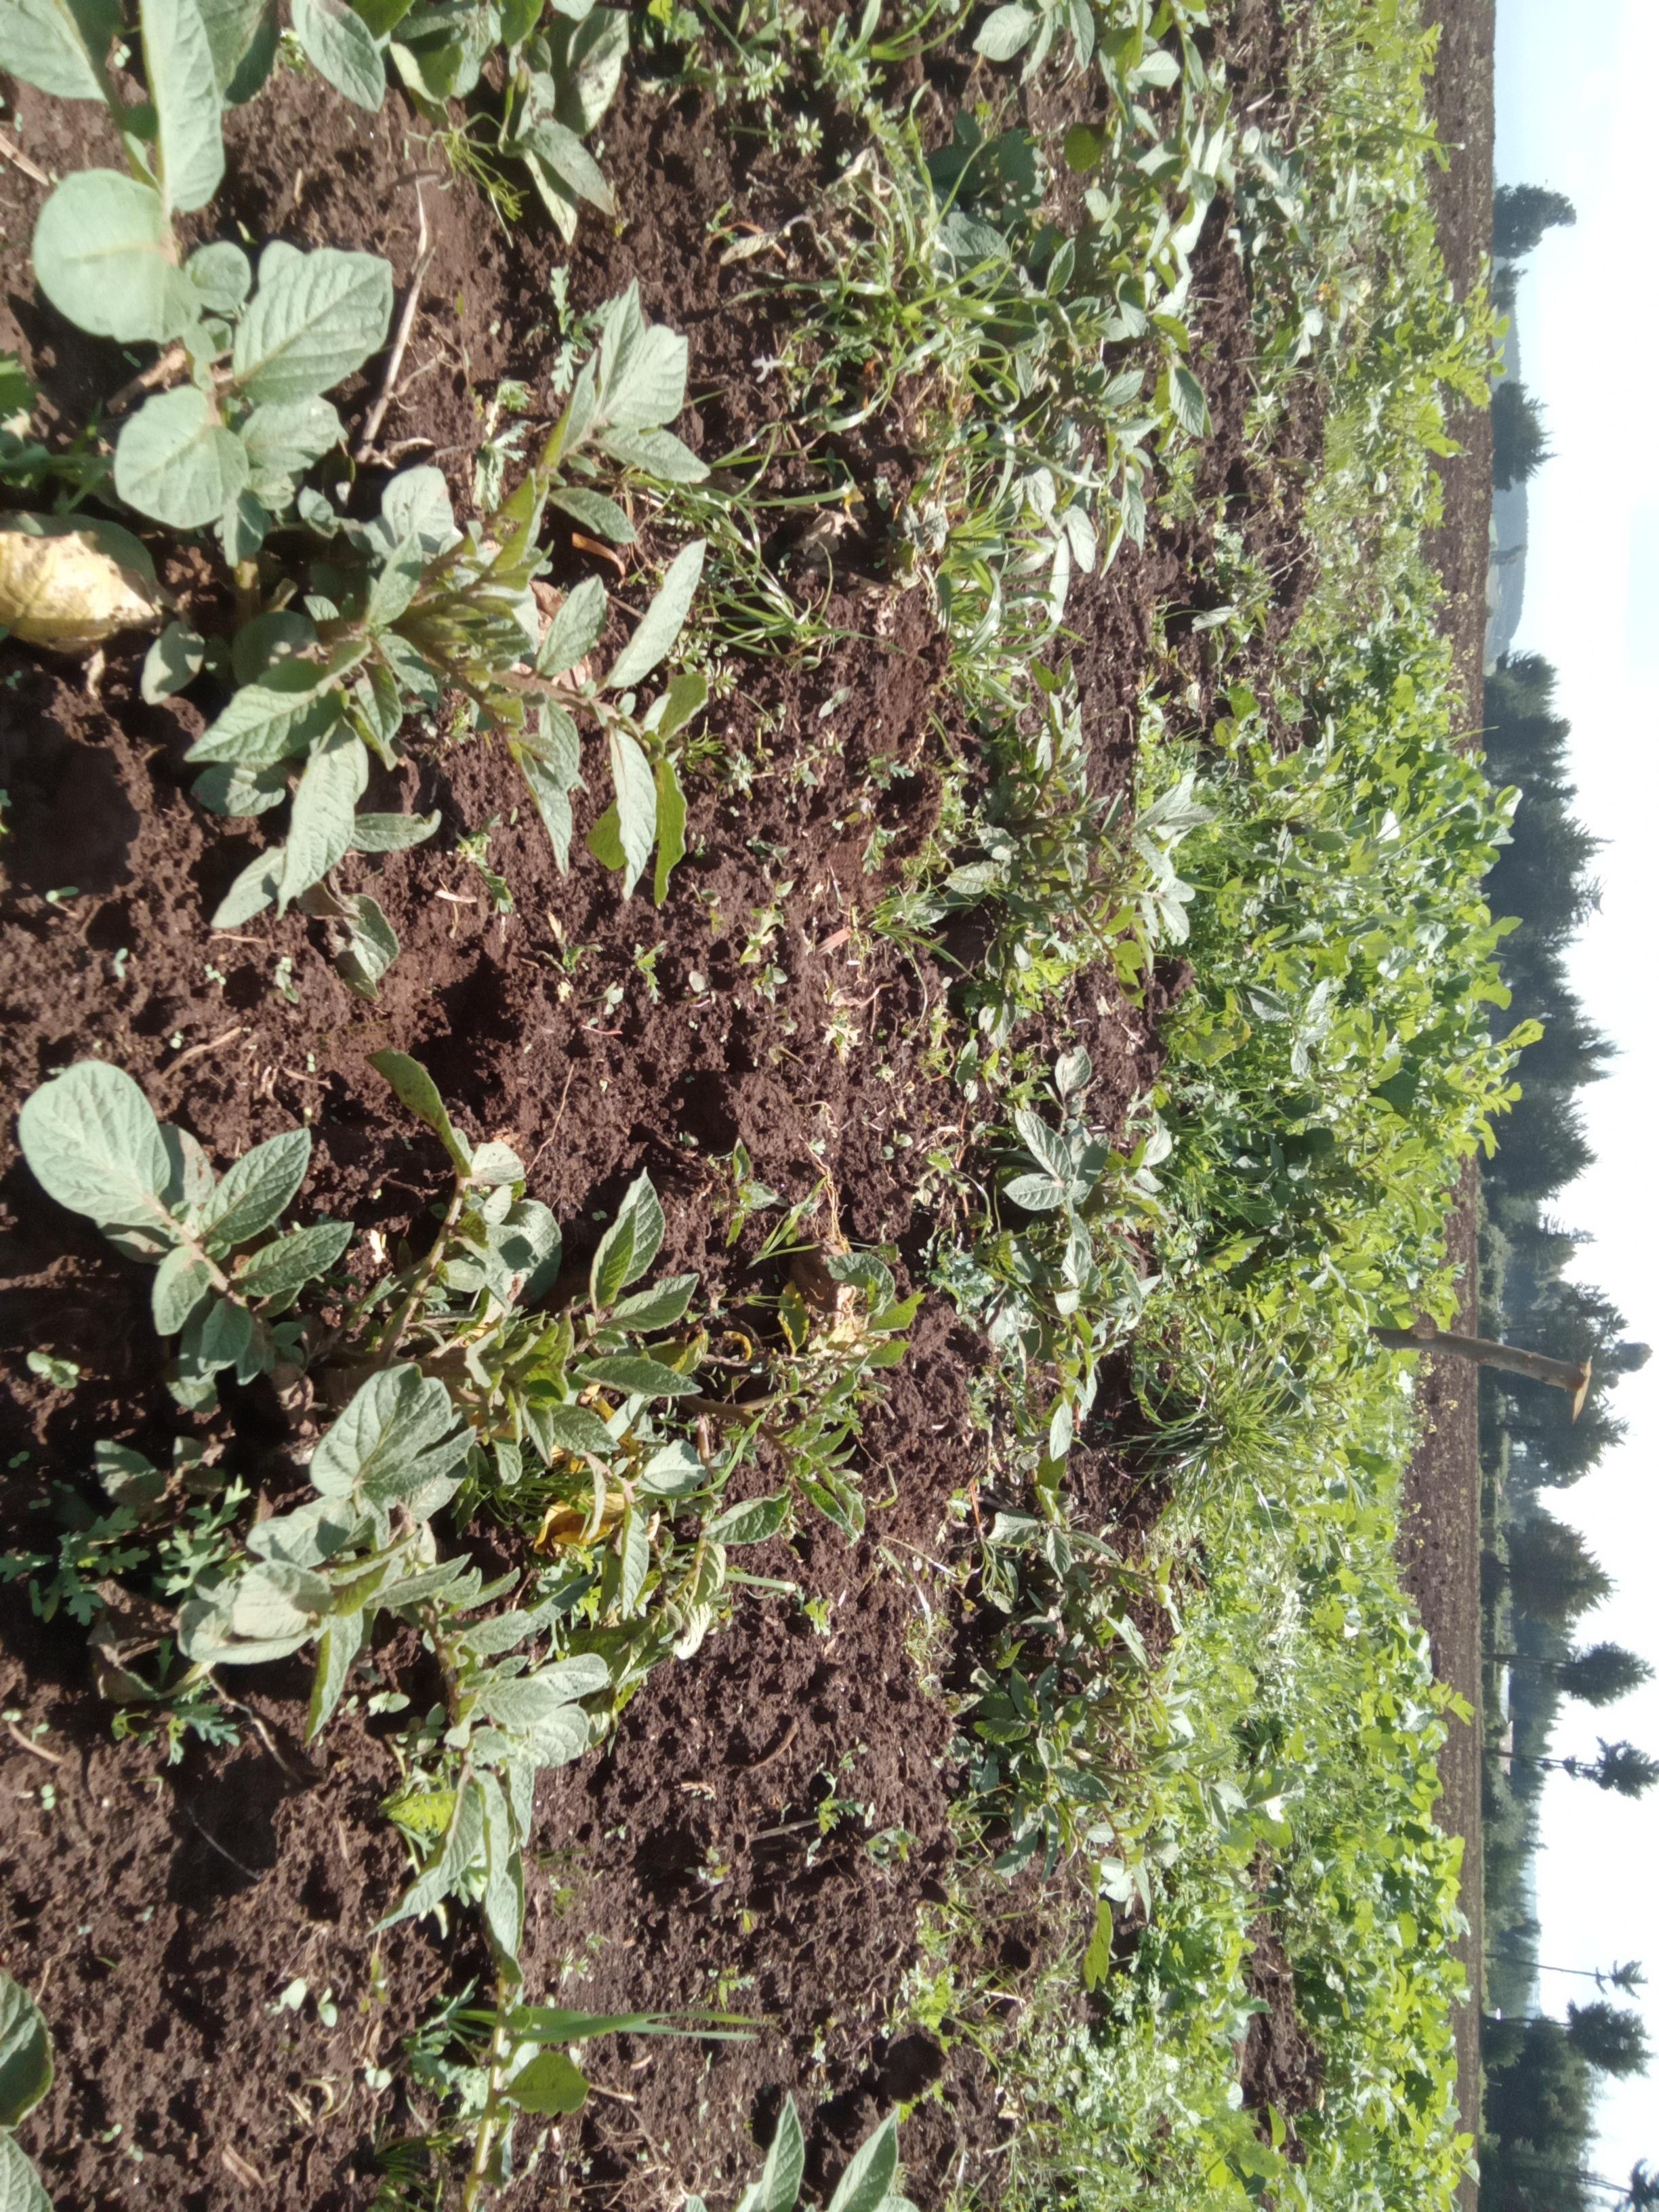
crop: potato
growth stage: emergence
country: Kenya
